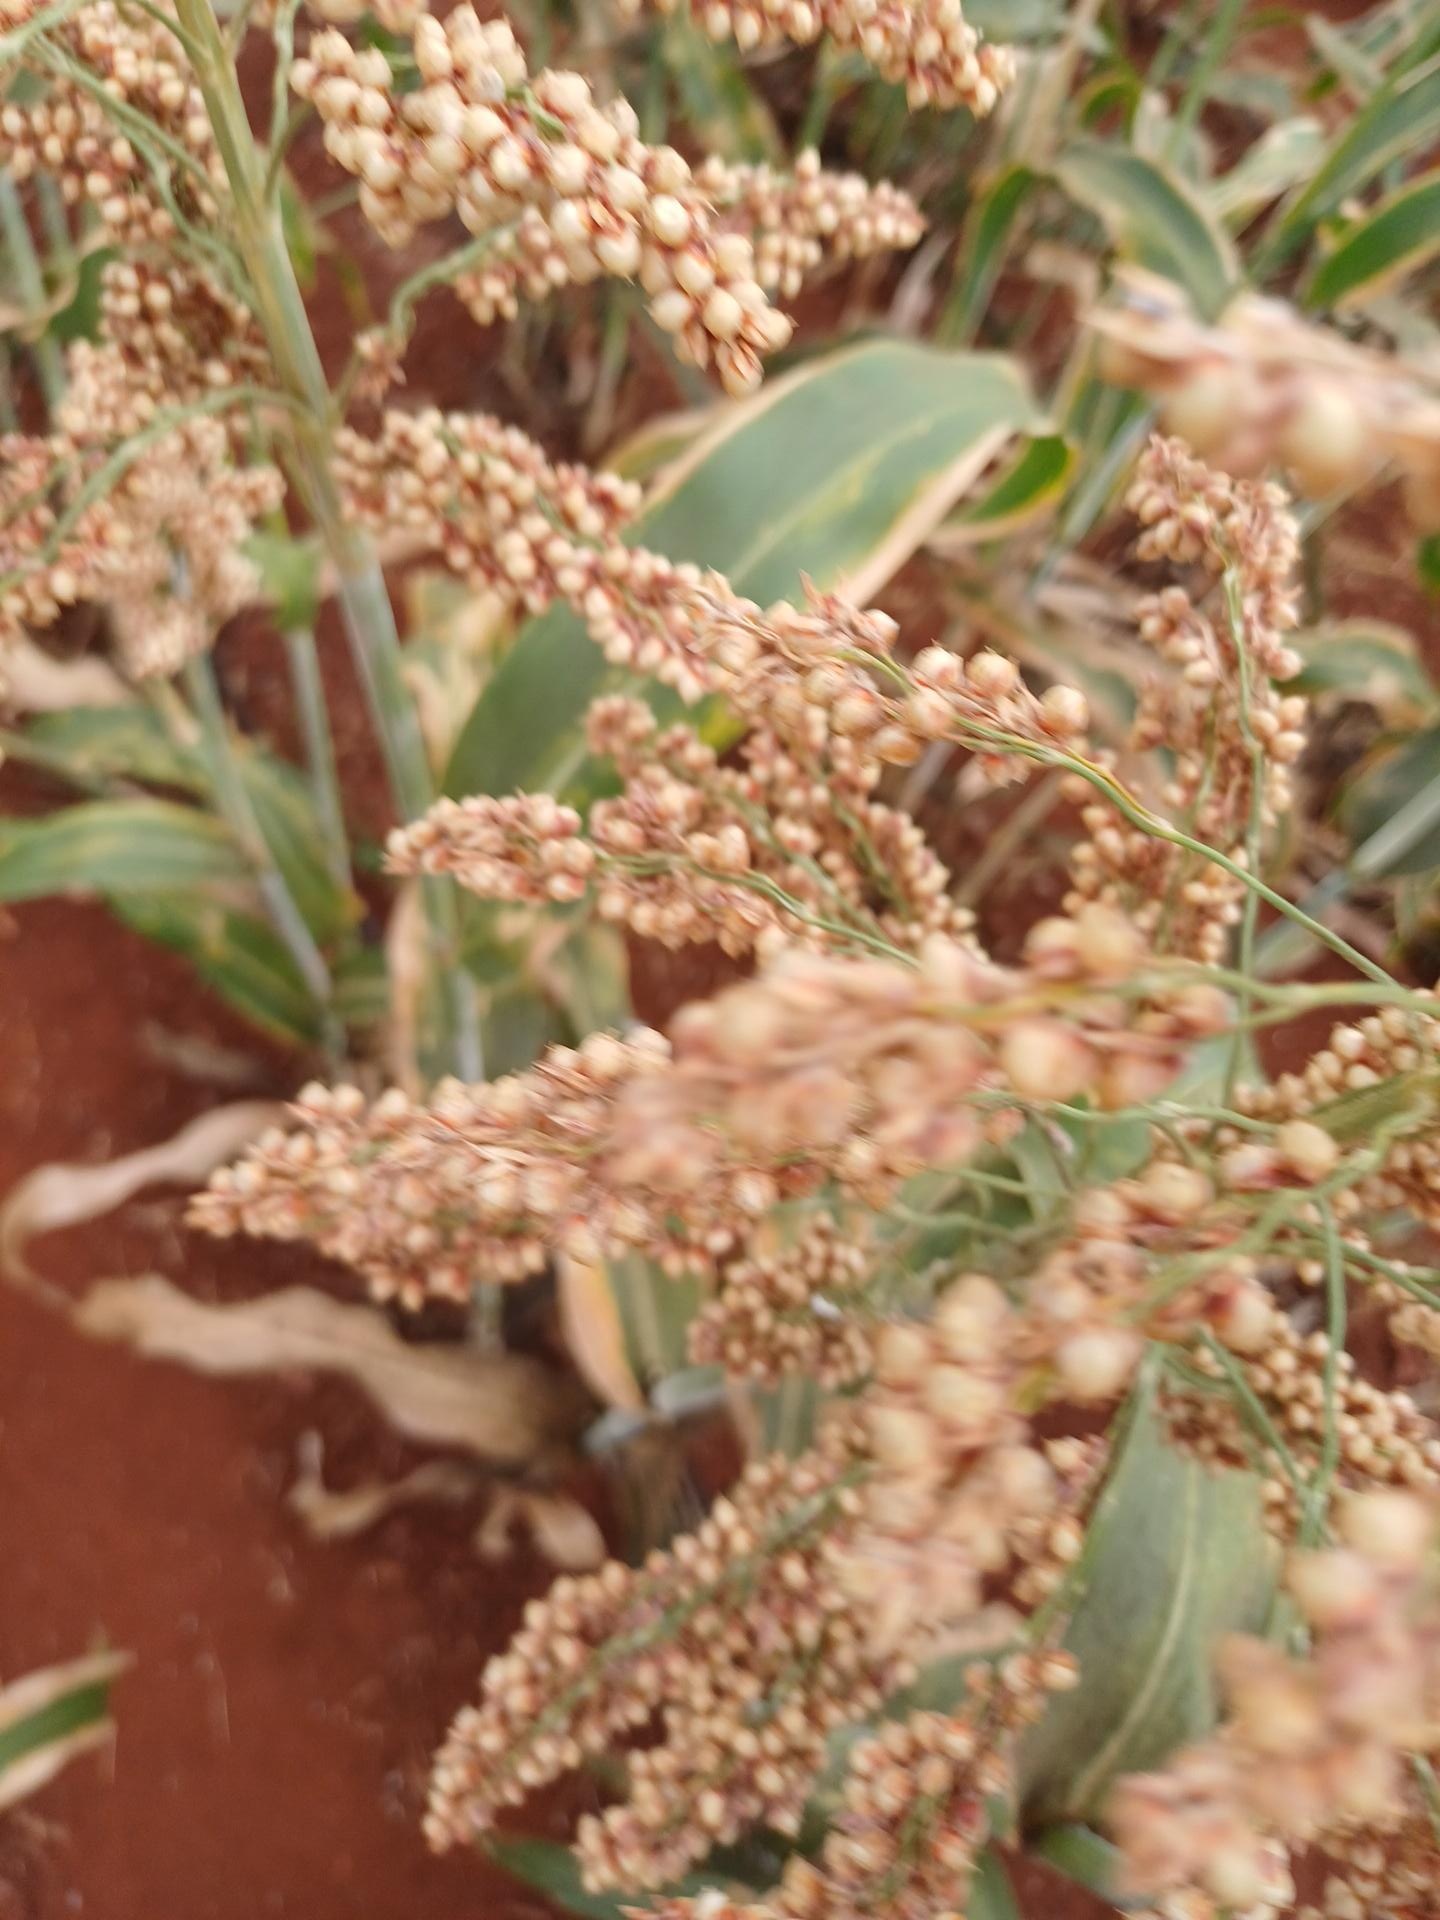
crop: sorghum
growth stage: maturity
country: Kenya
